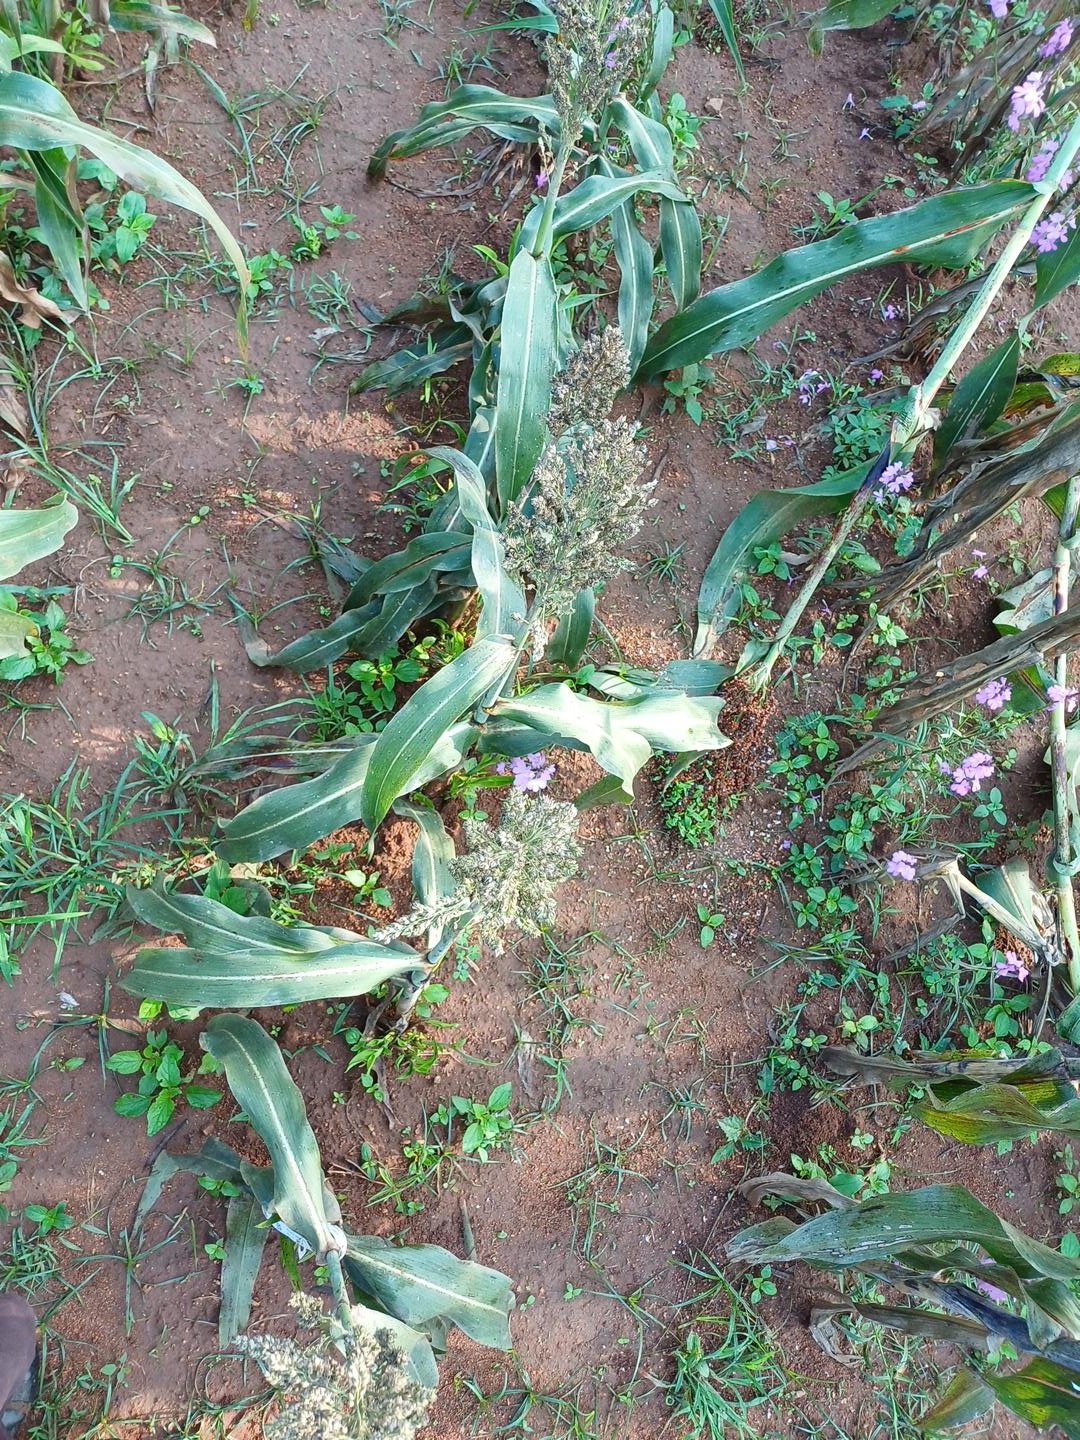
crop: sorghum
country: Kenya
